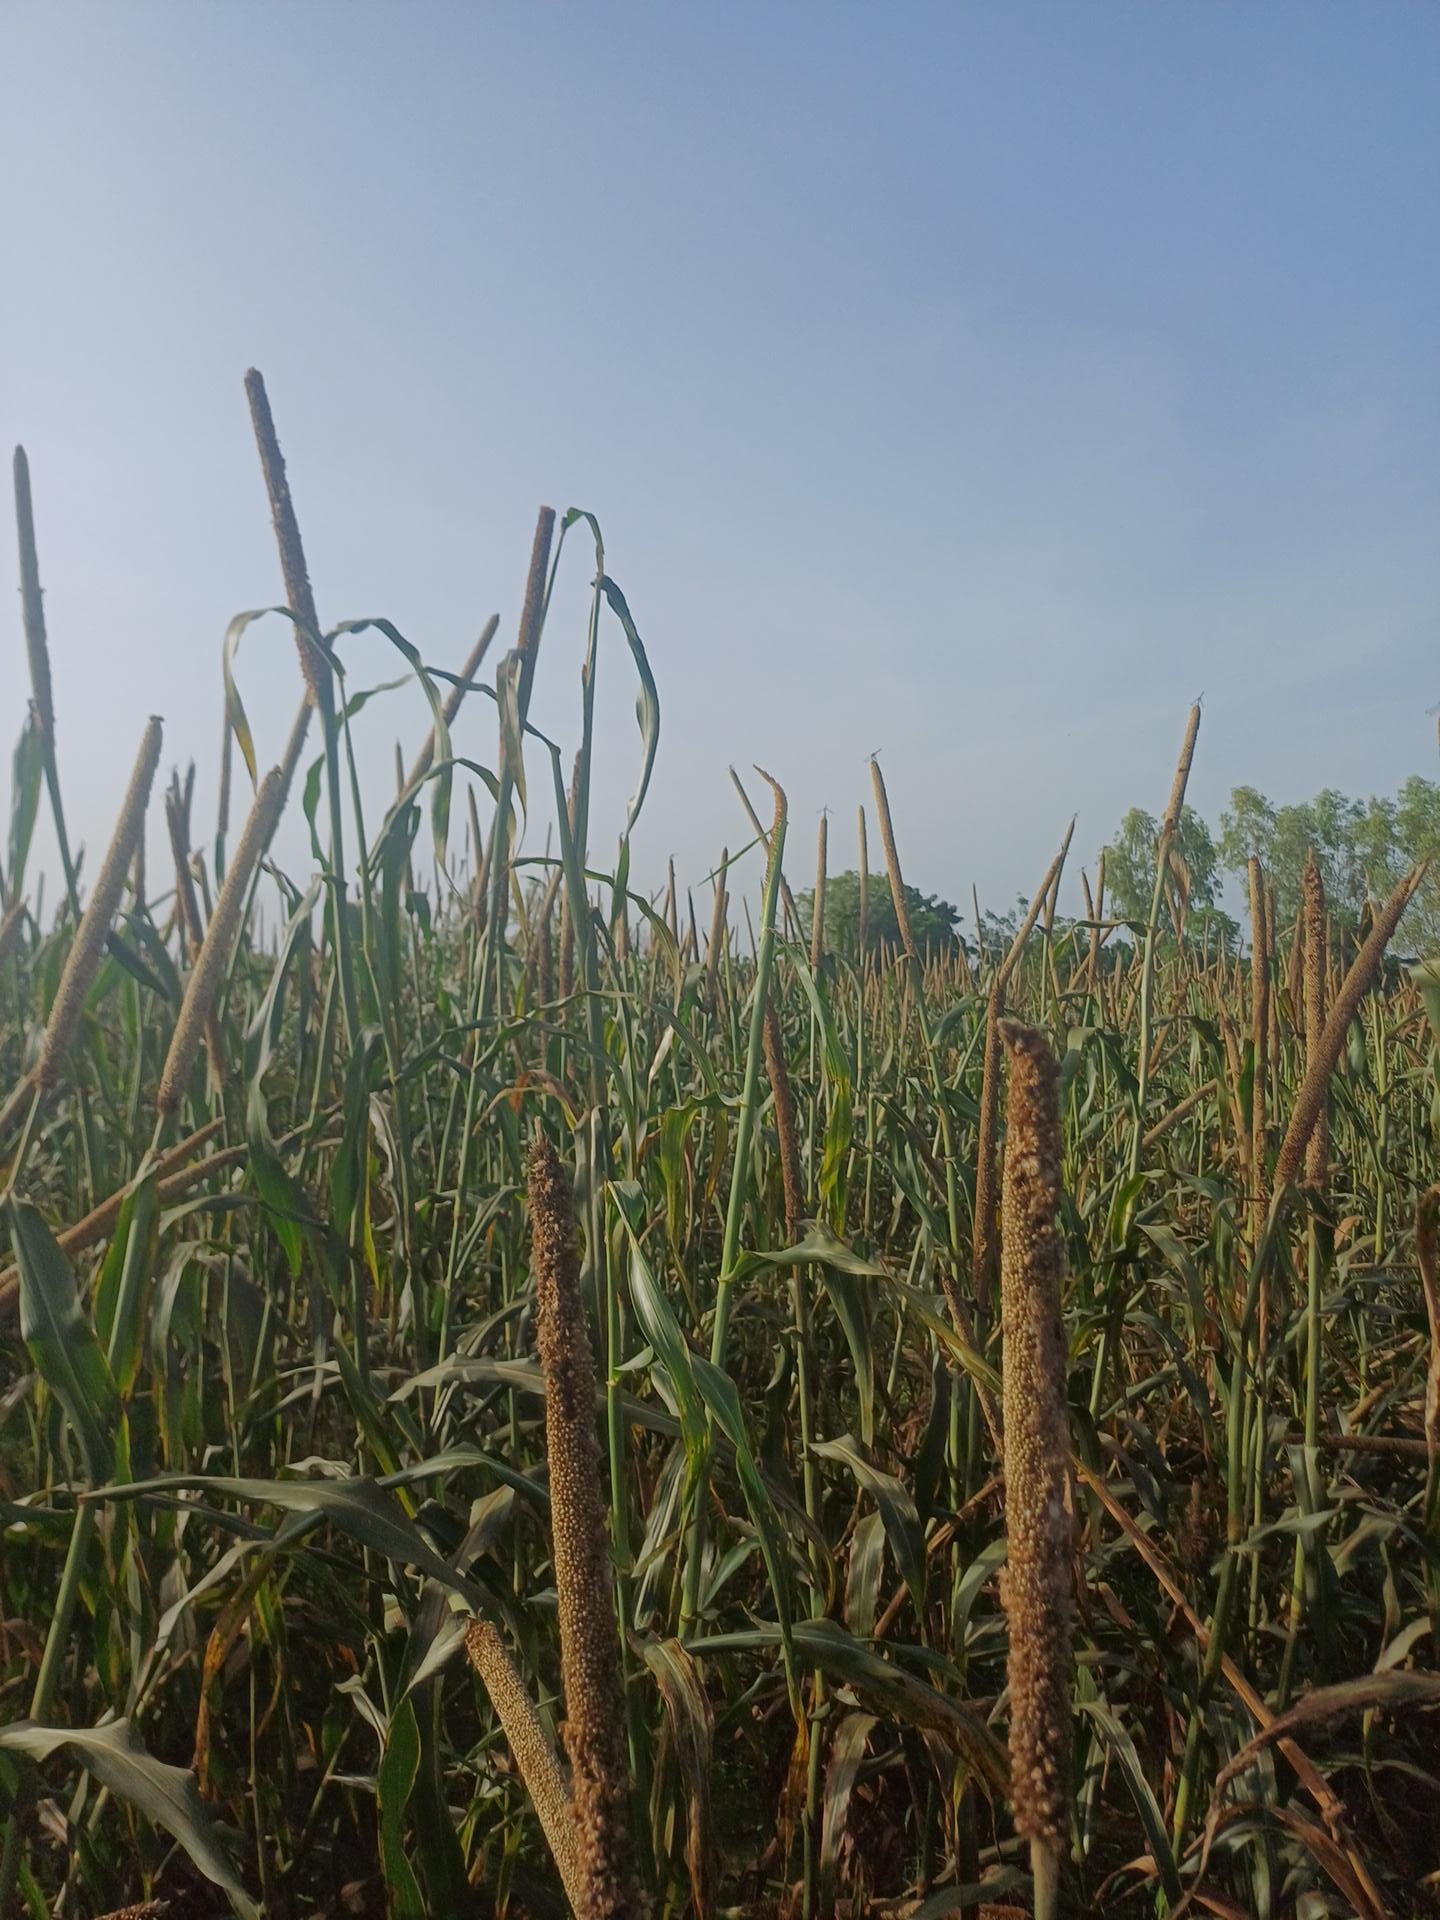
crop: pearl millet
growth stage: filling grain
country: Senegal
